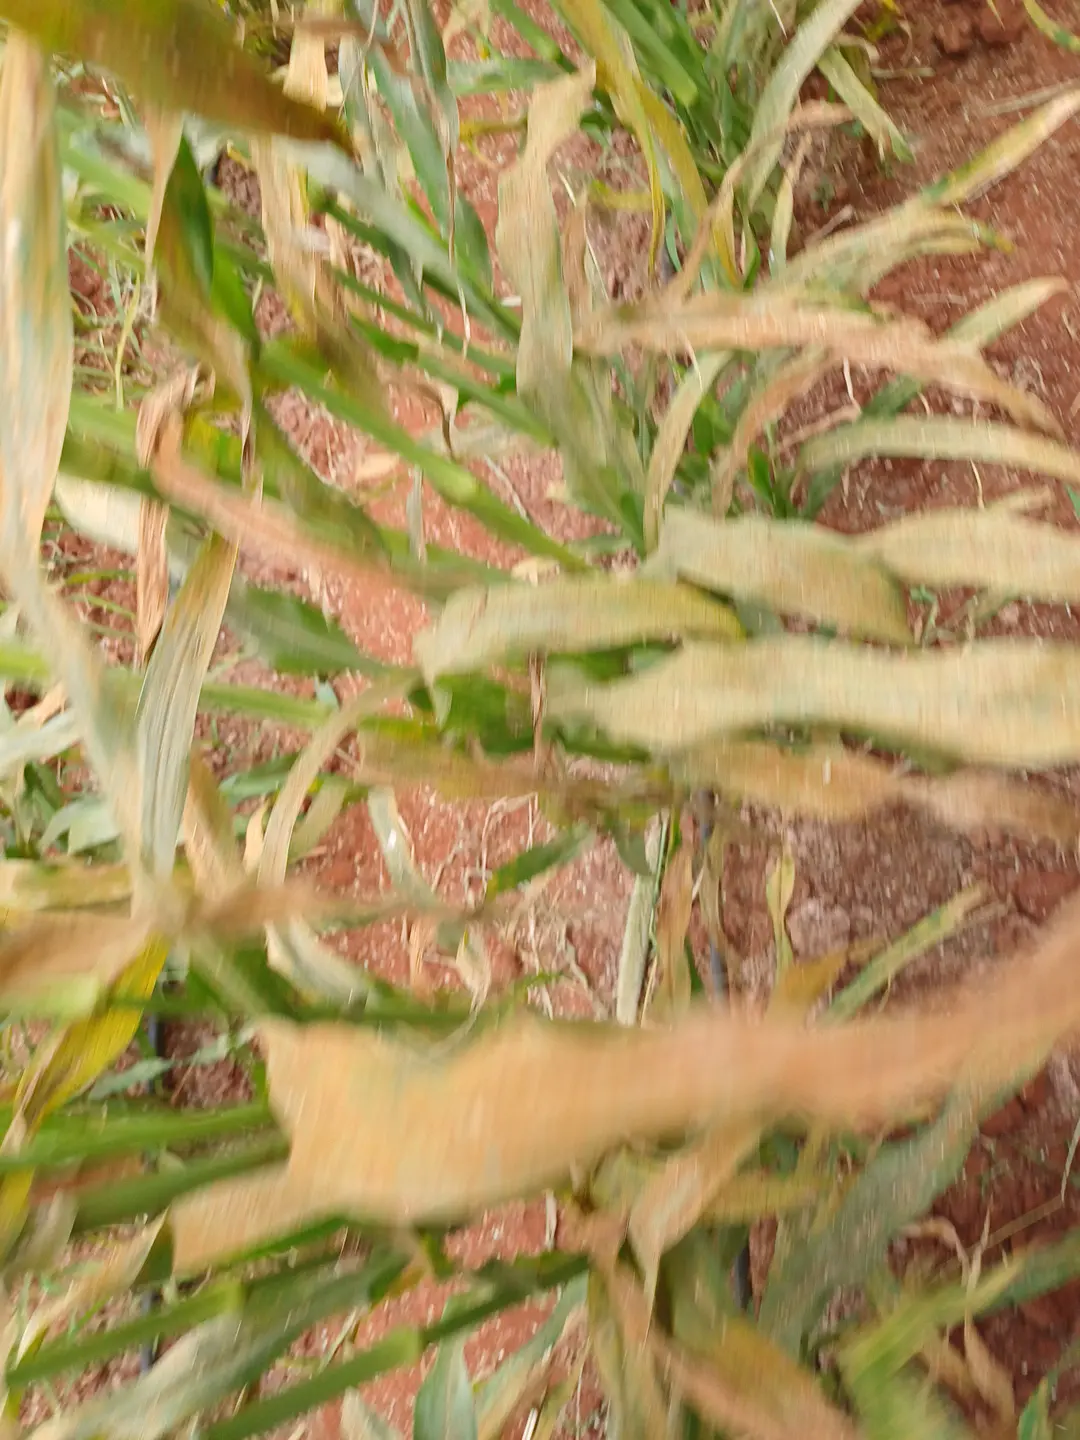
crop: pearl millet
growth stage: filling grain
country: Kenya
